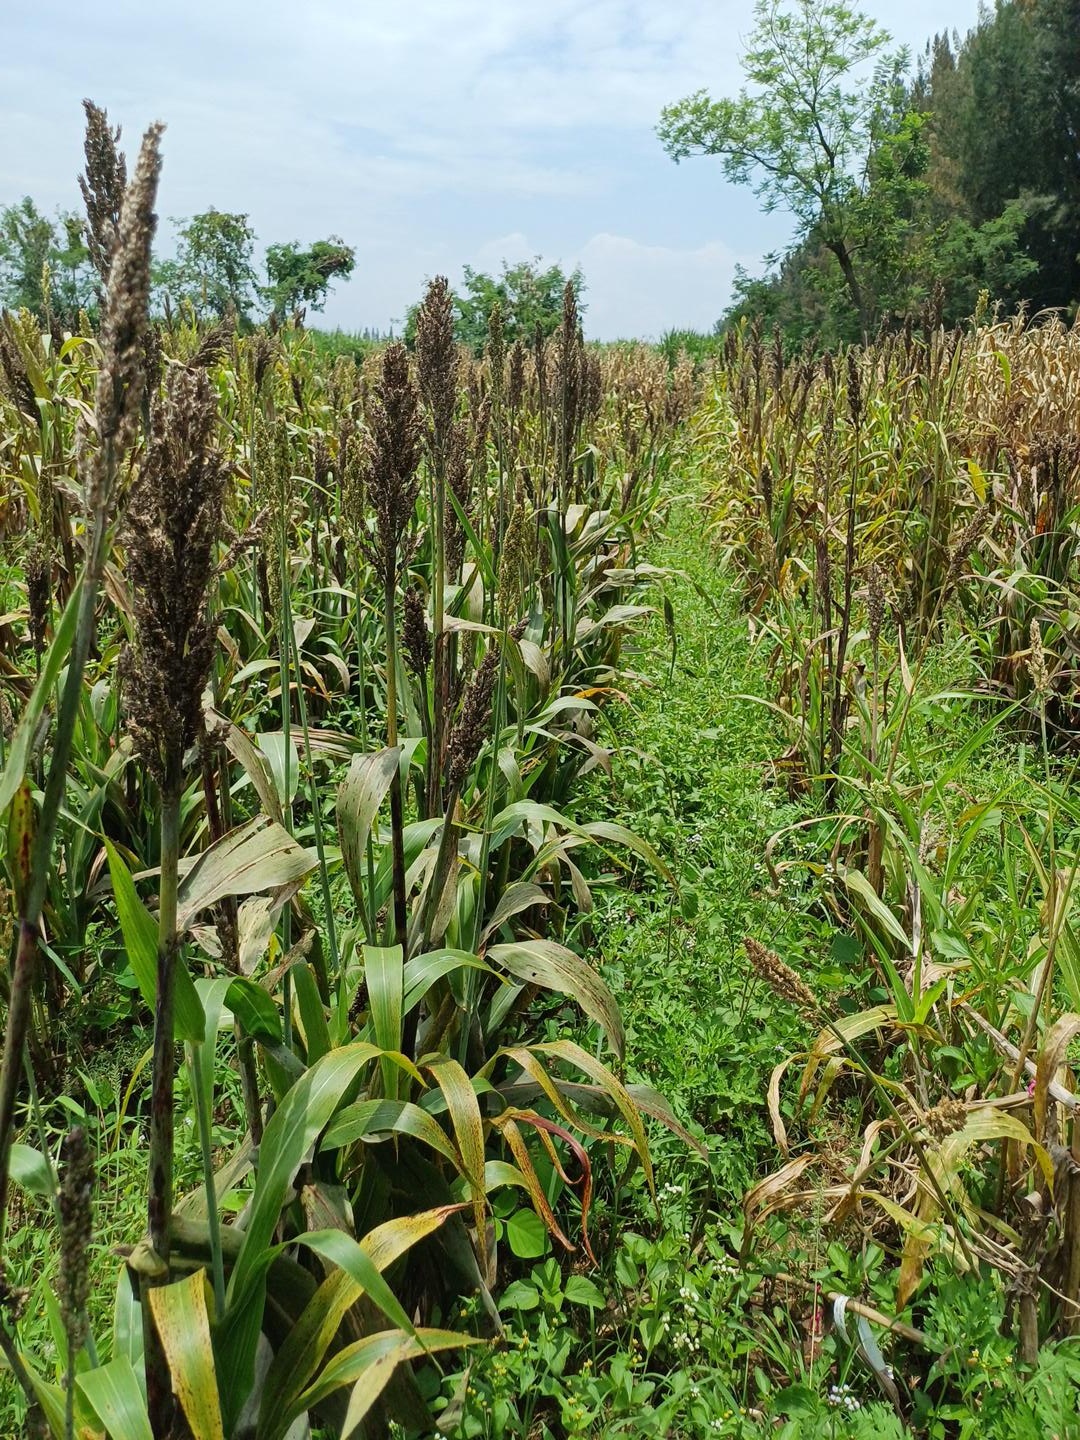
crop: sorghum
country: Kenya
